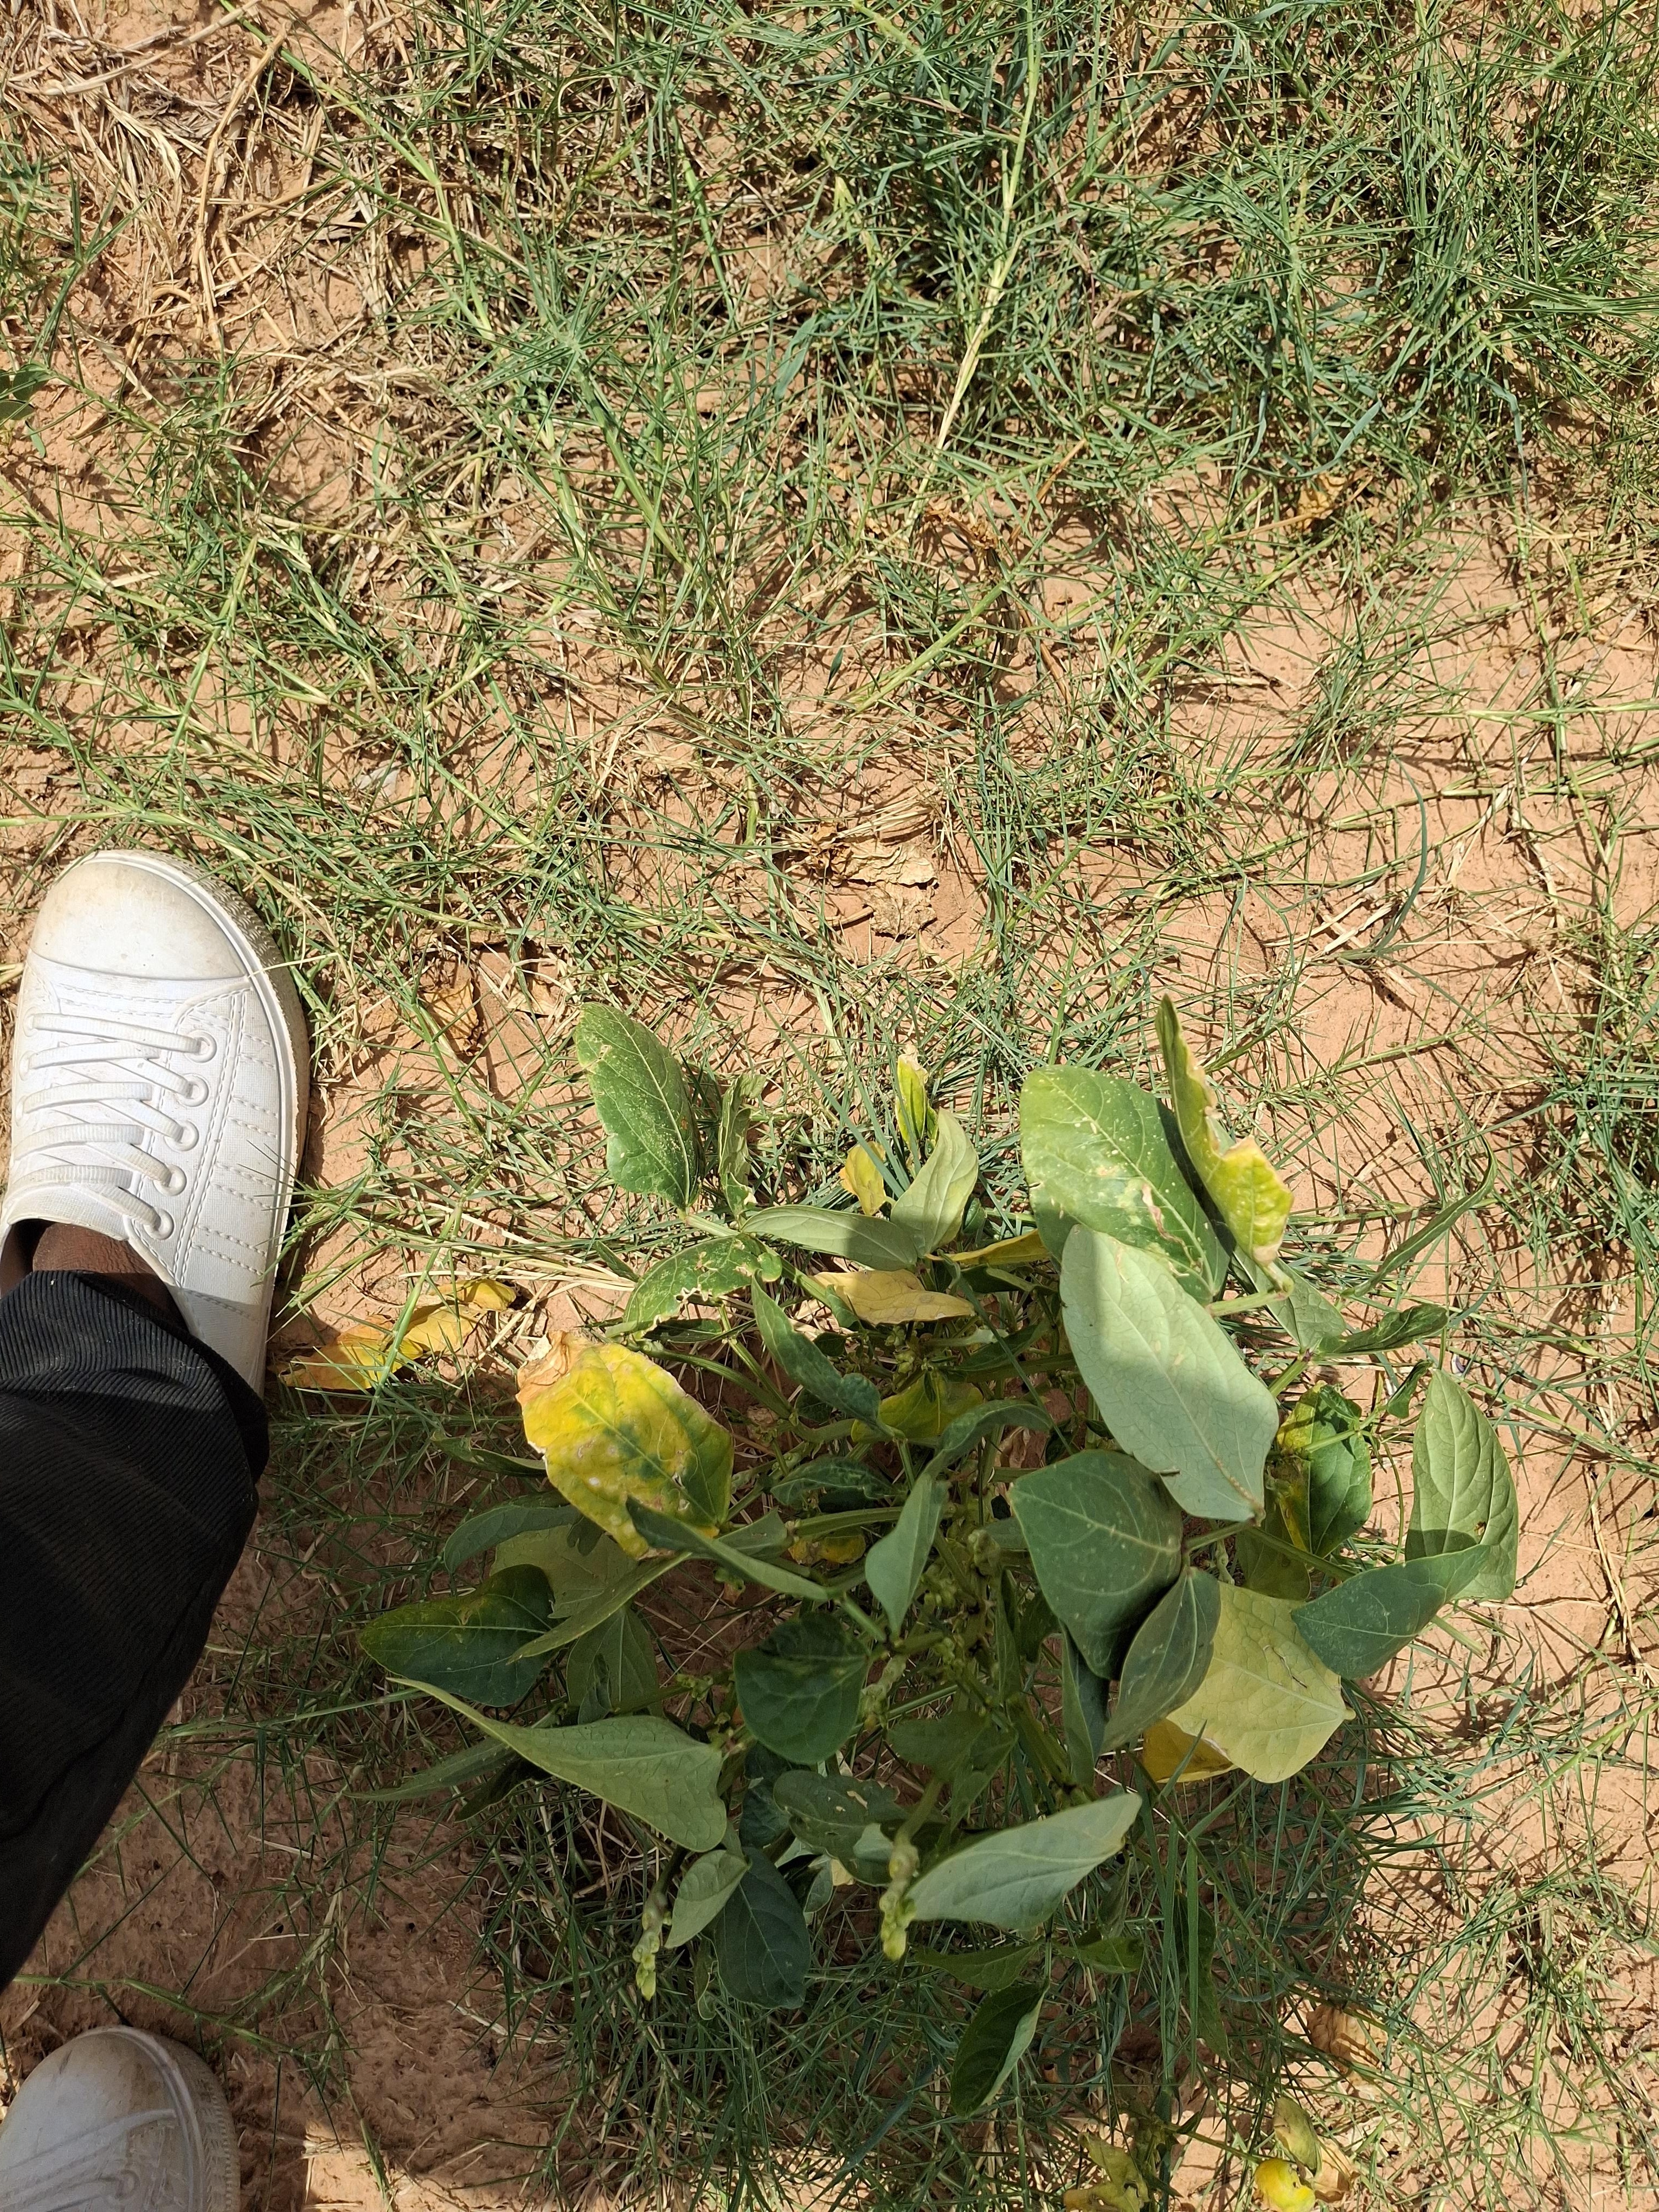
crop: cowpea
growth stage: harvest maturity
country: Nigeria
